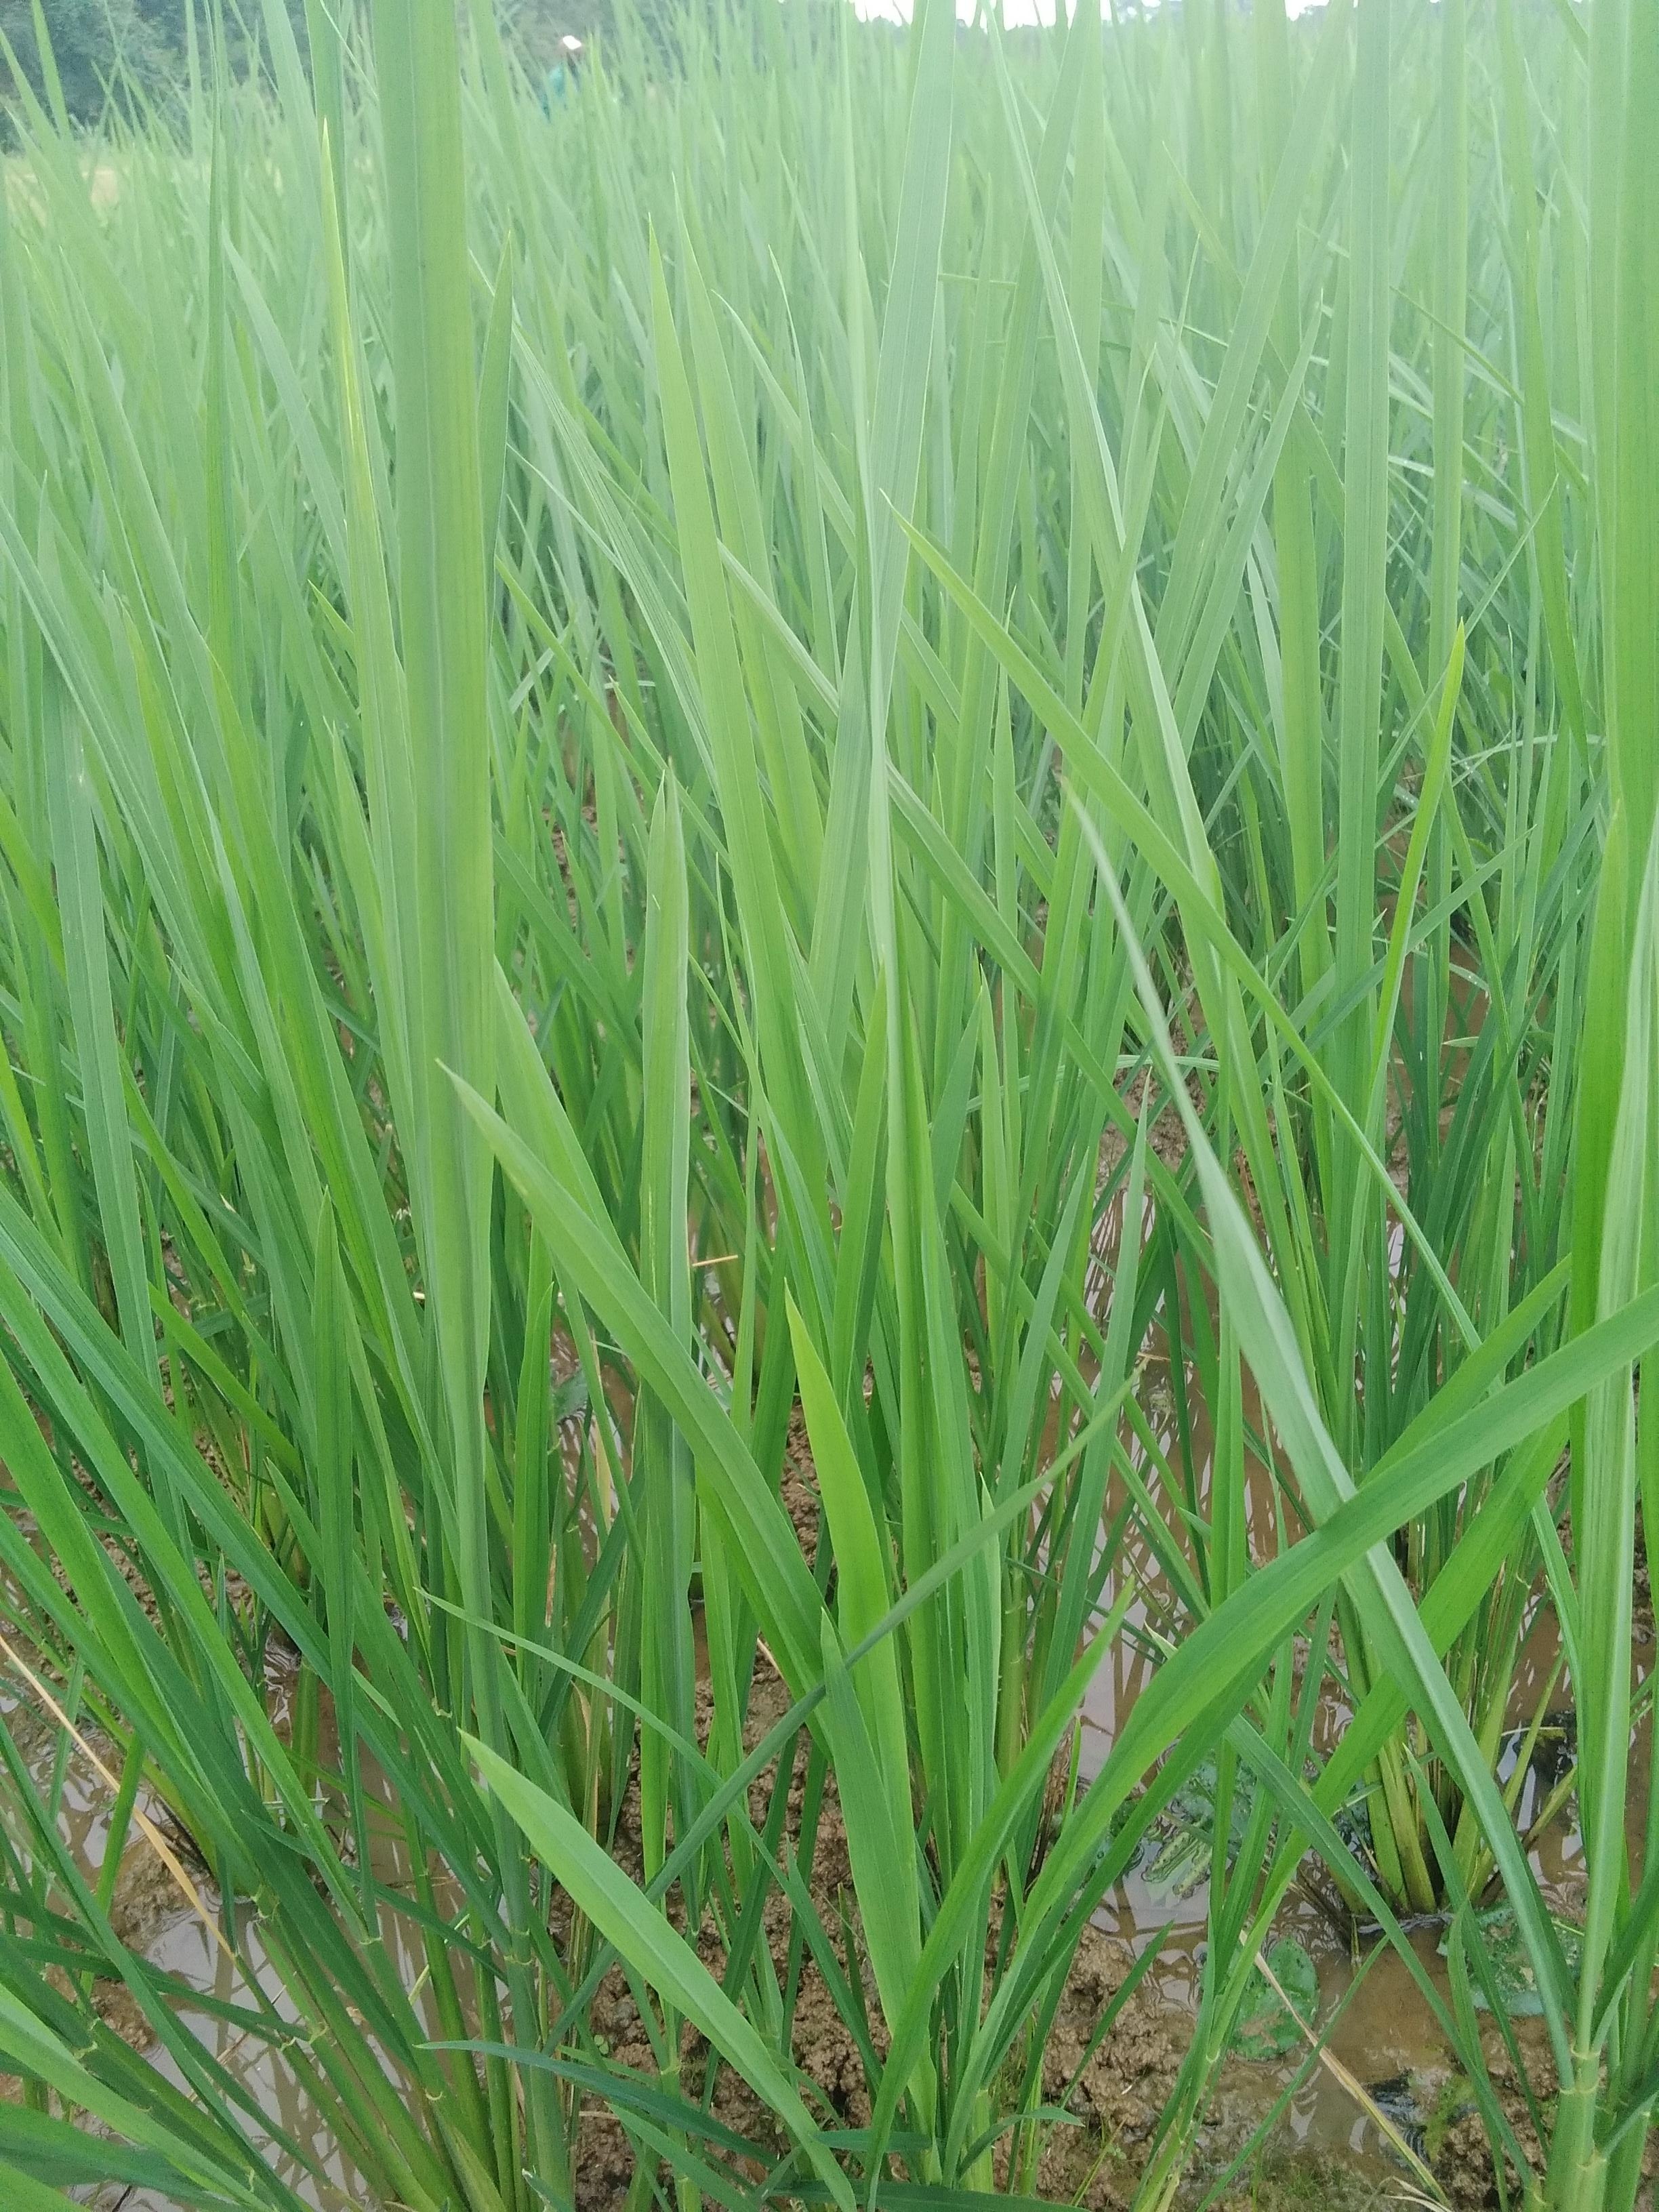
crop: rice
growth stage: vegetative
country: Nigeria
